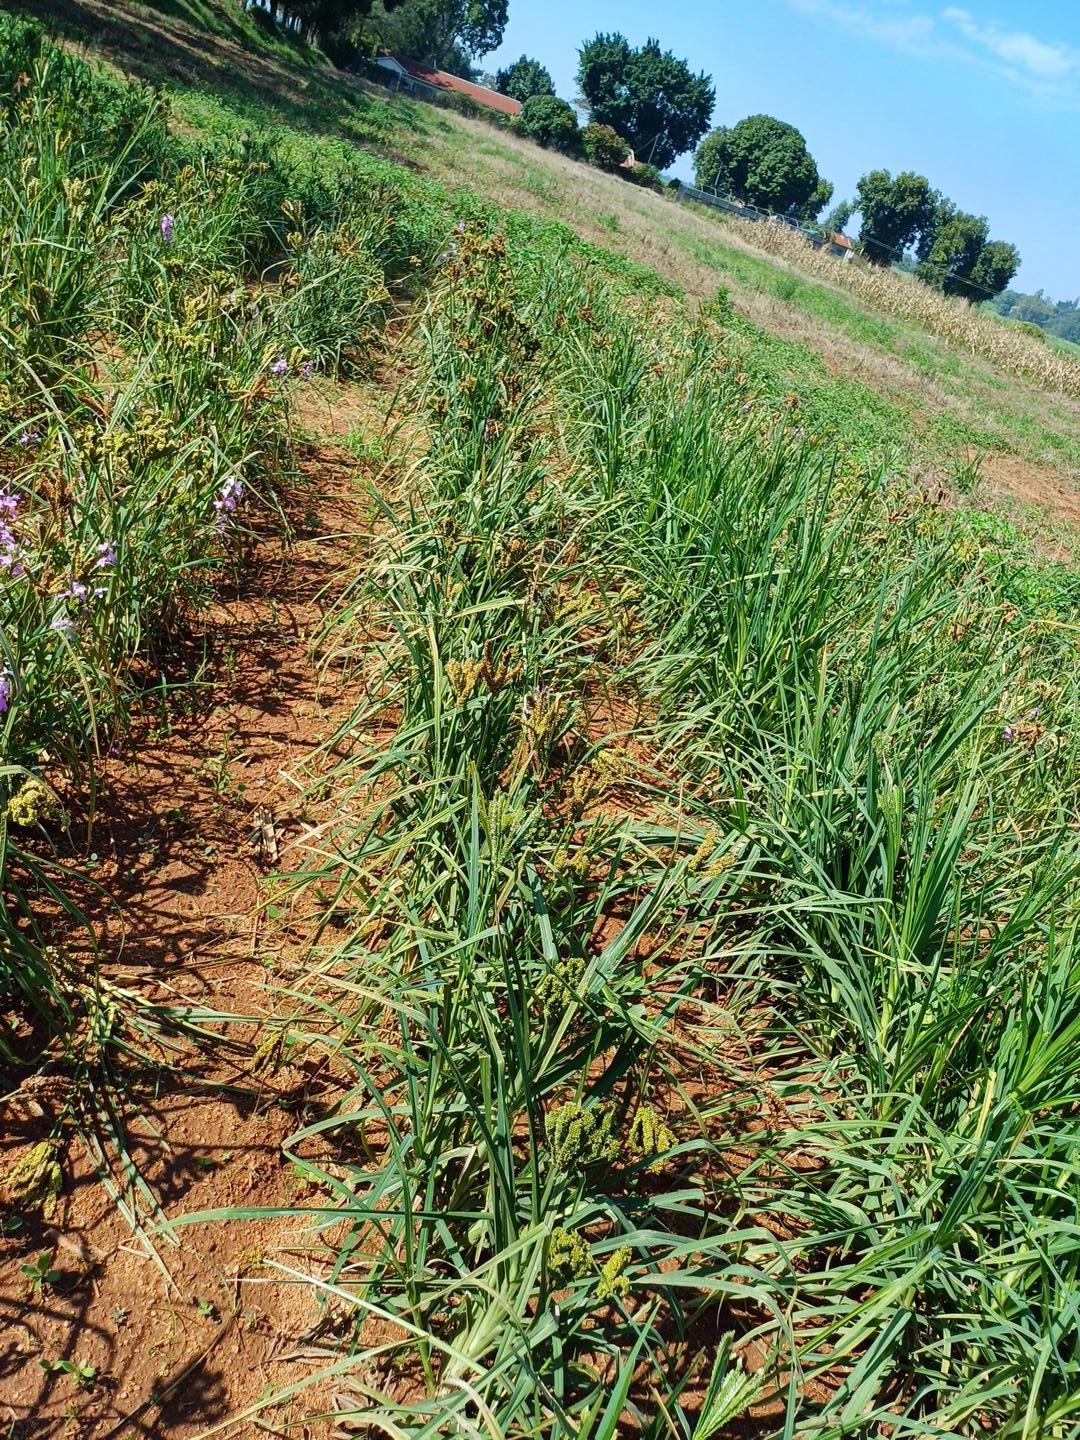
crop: finger millet
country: Kenya
